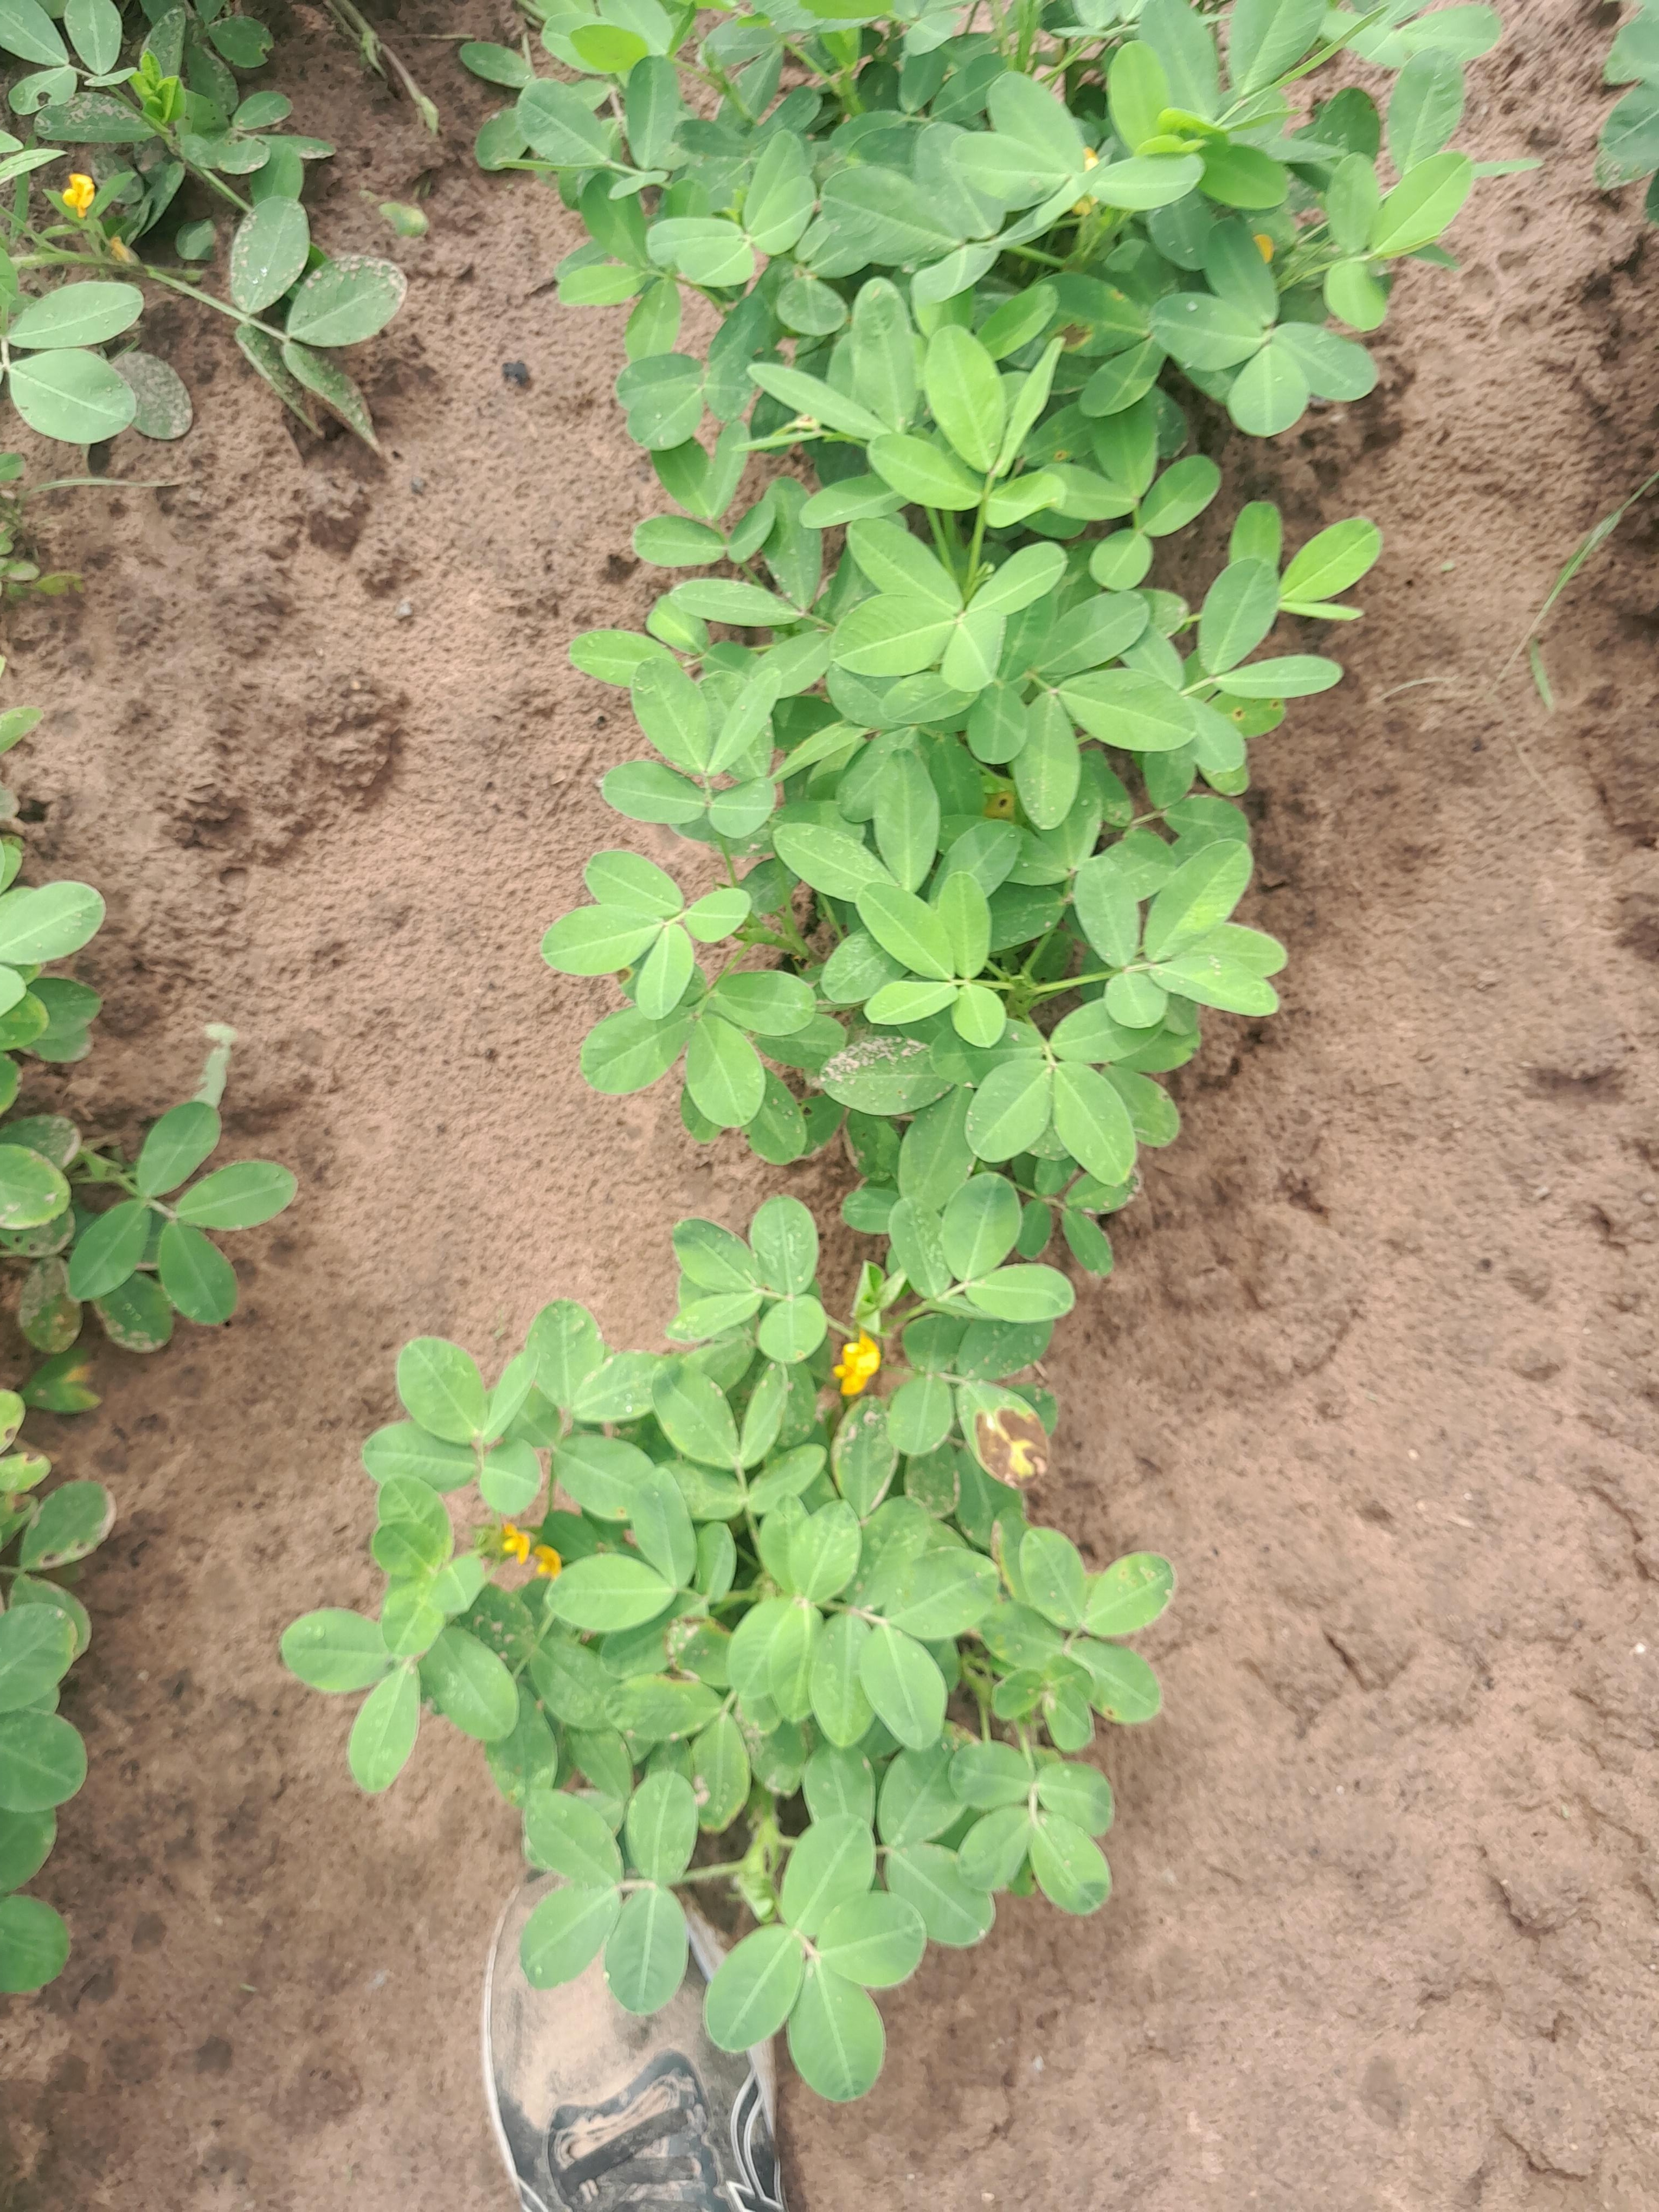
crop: groundnut
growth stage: flowering
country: Senegal
